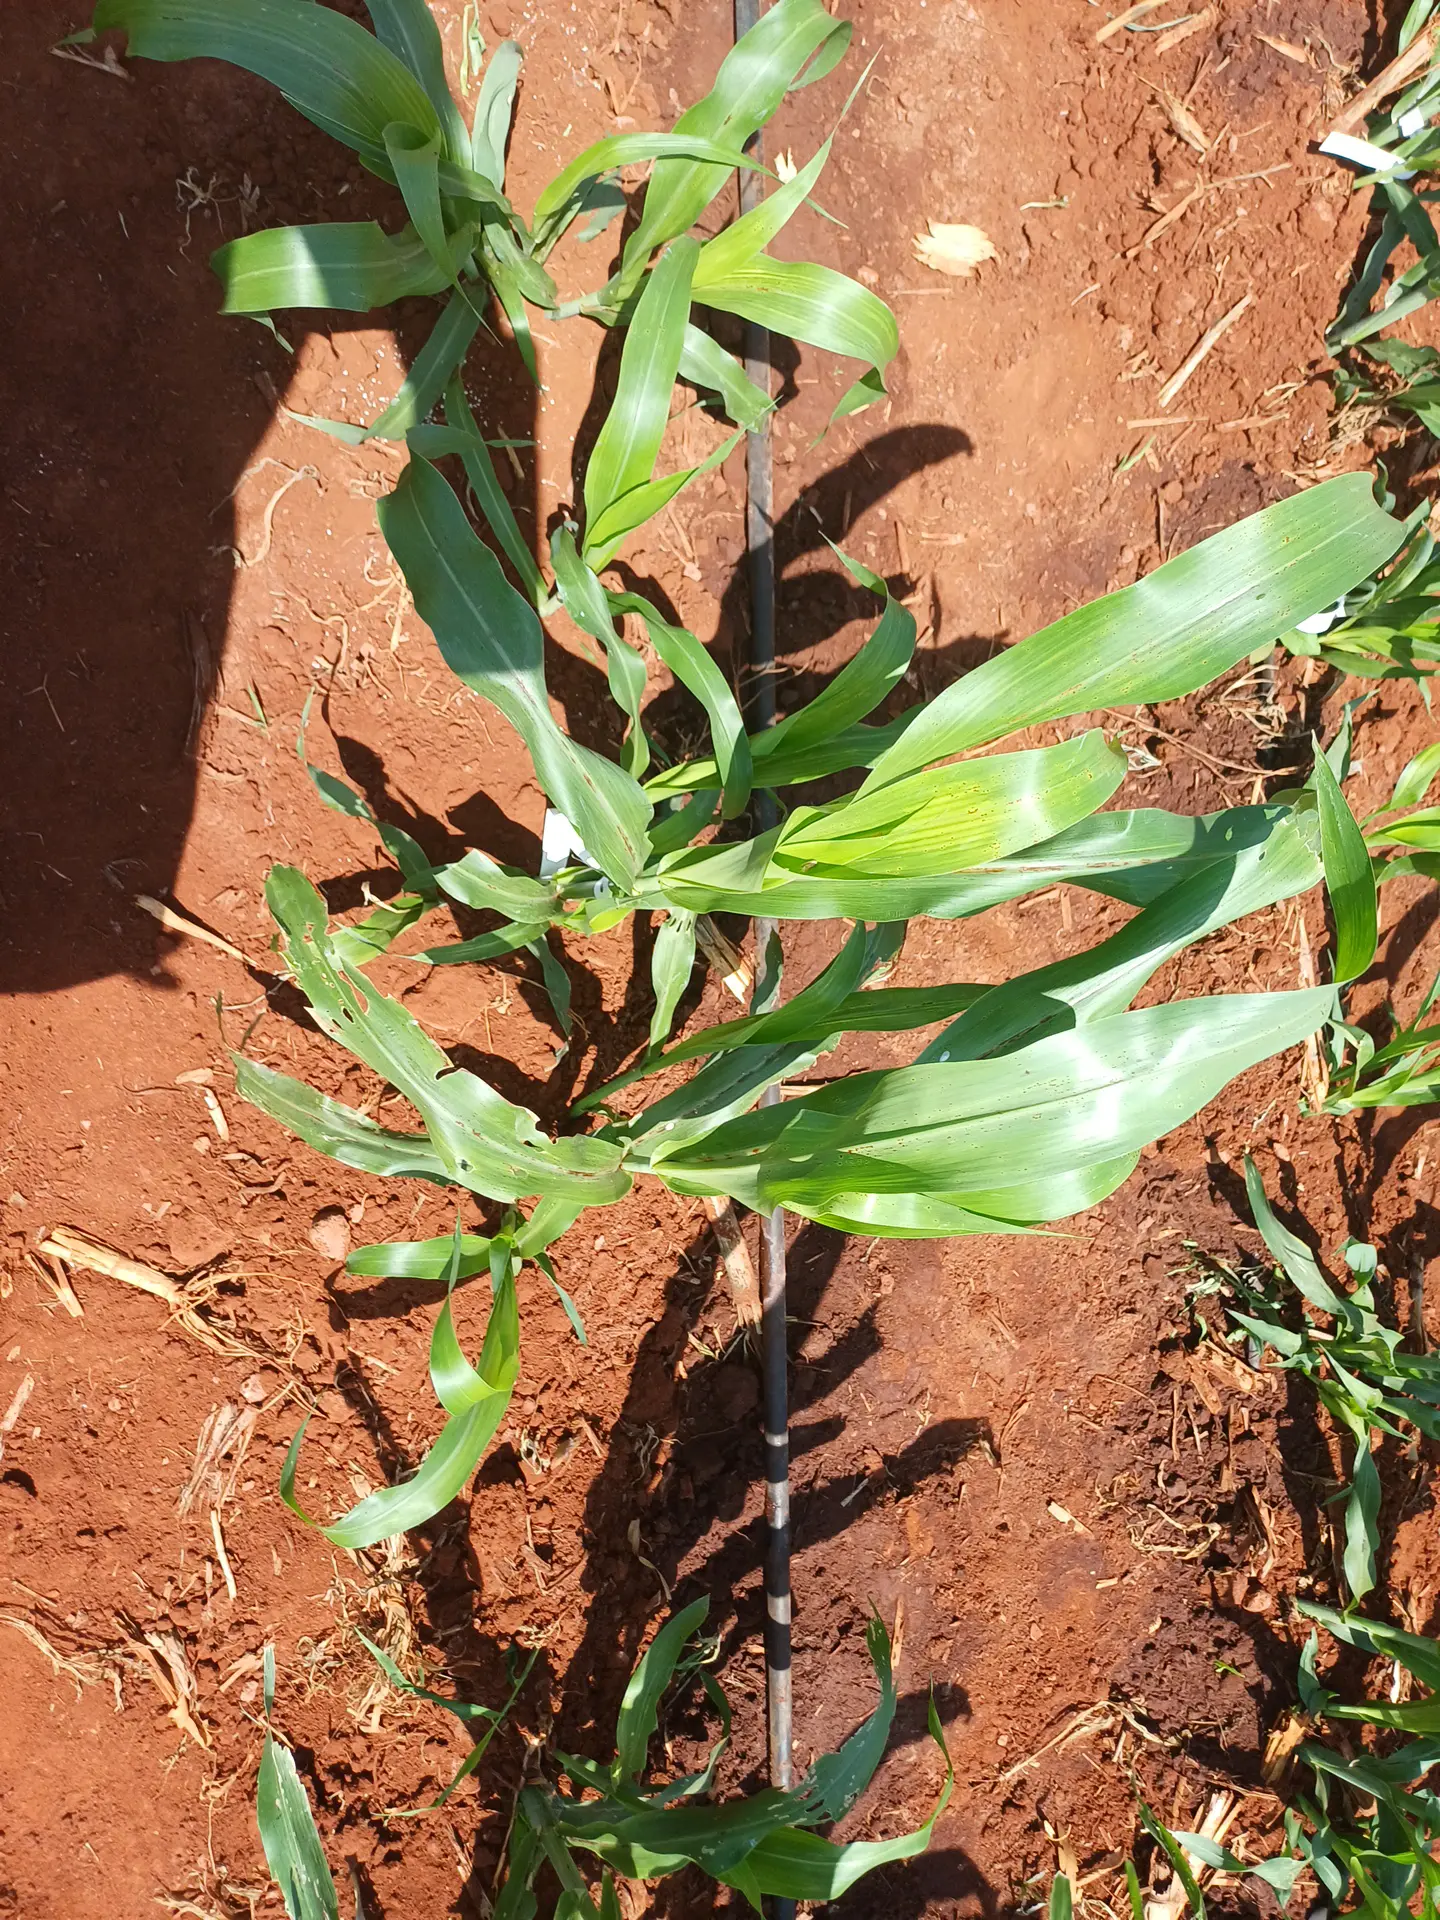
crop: sorghum
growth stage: vegetative
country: Kenya
